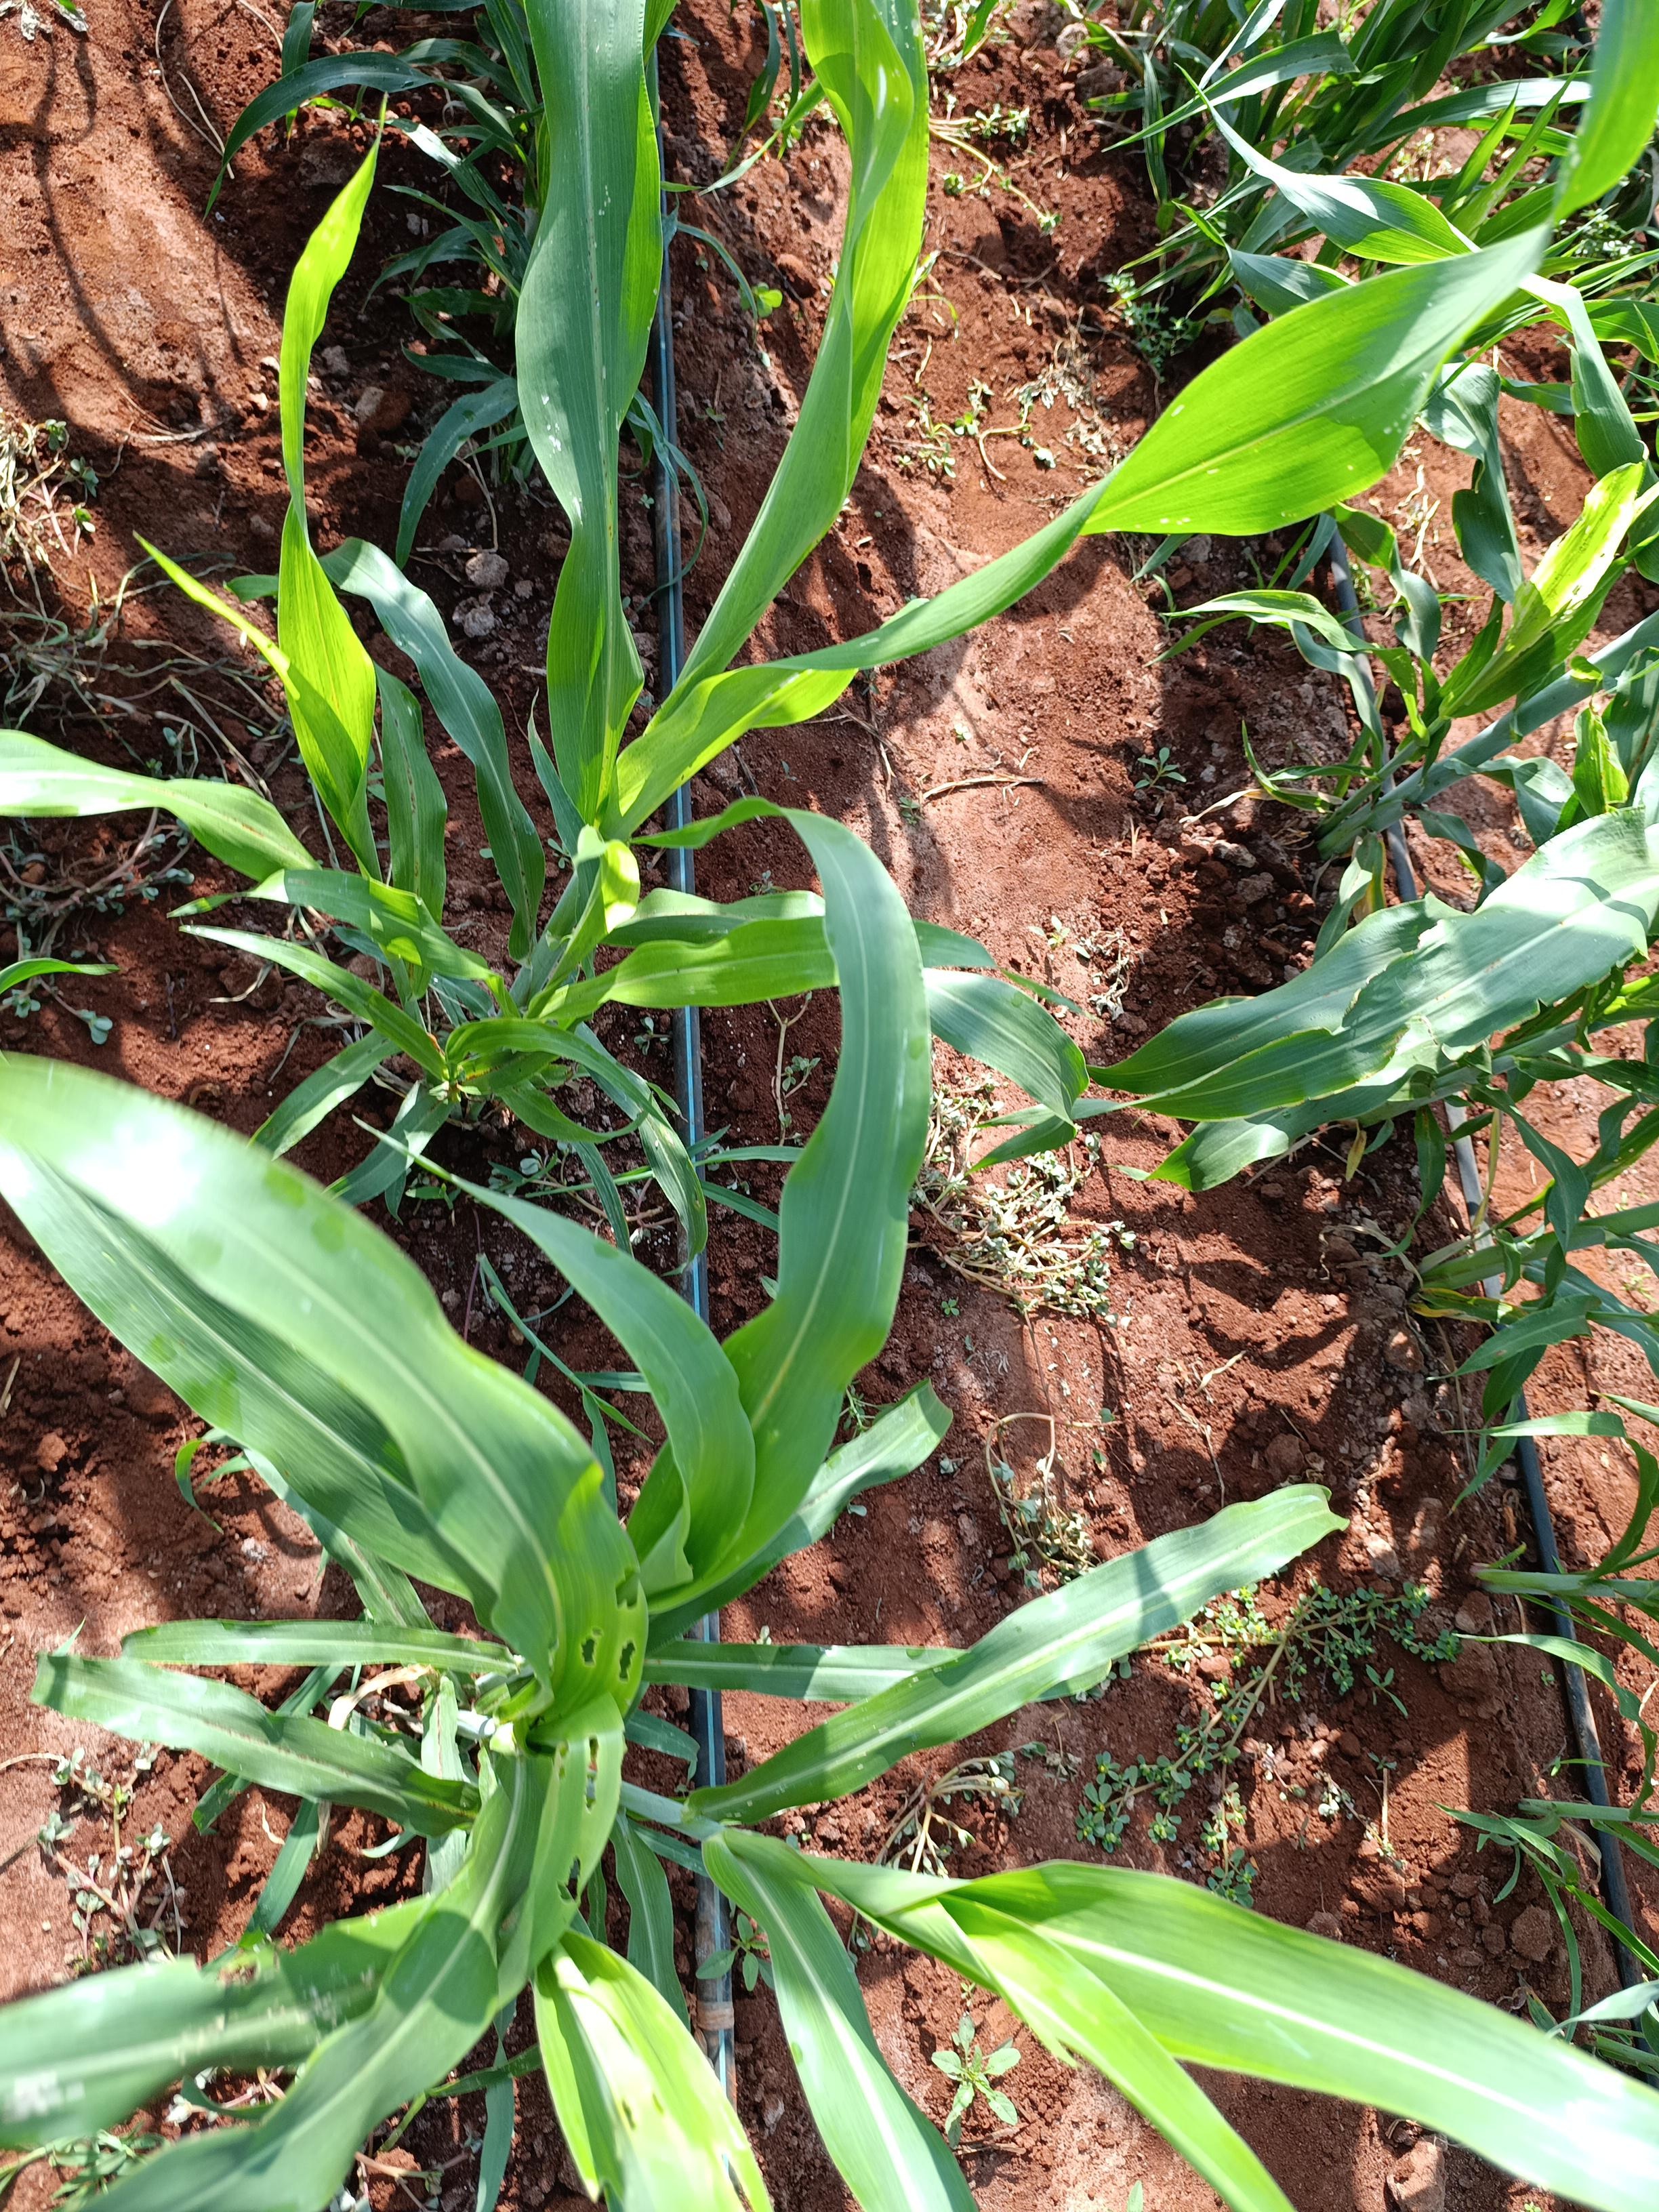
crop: sorghum
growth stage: heading tuber
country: Kenya
